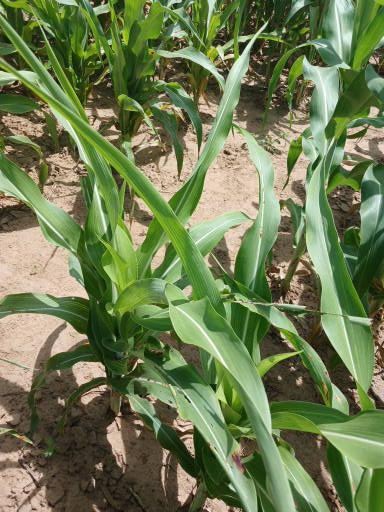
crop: sorghum
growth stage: vegetative
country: Senegal
